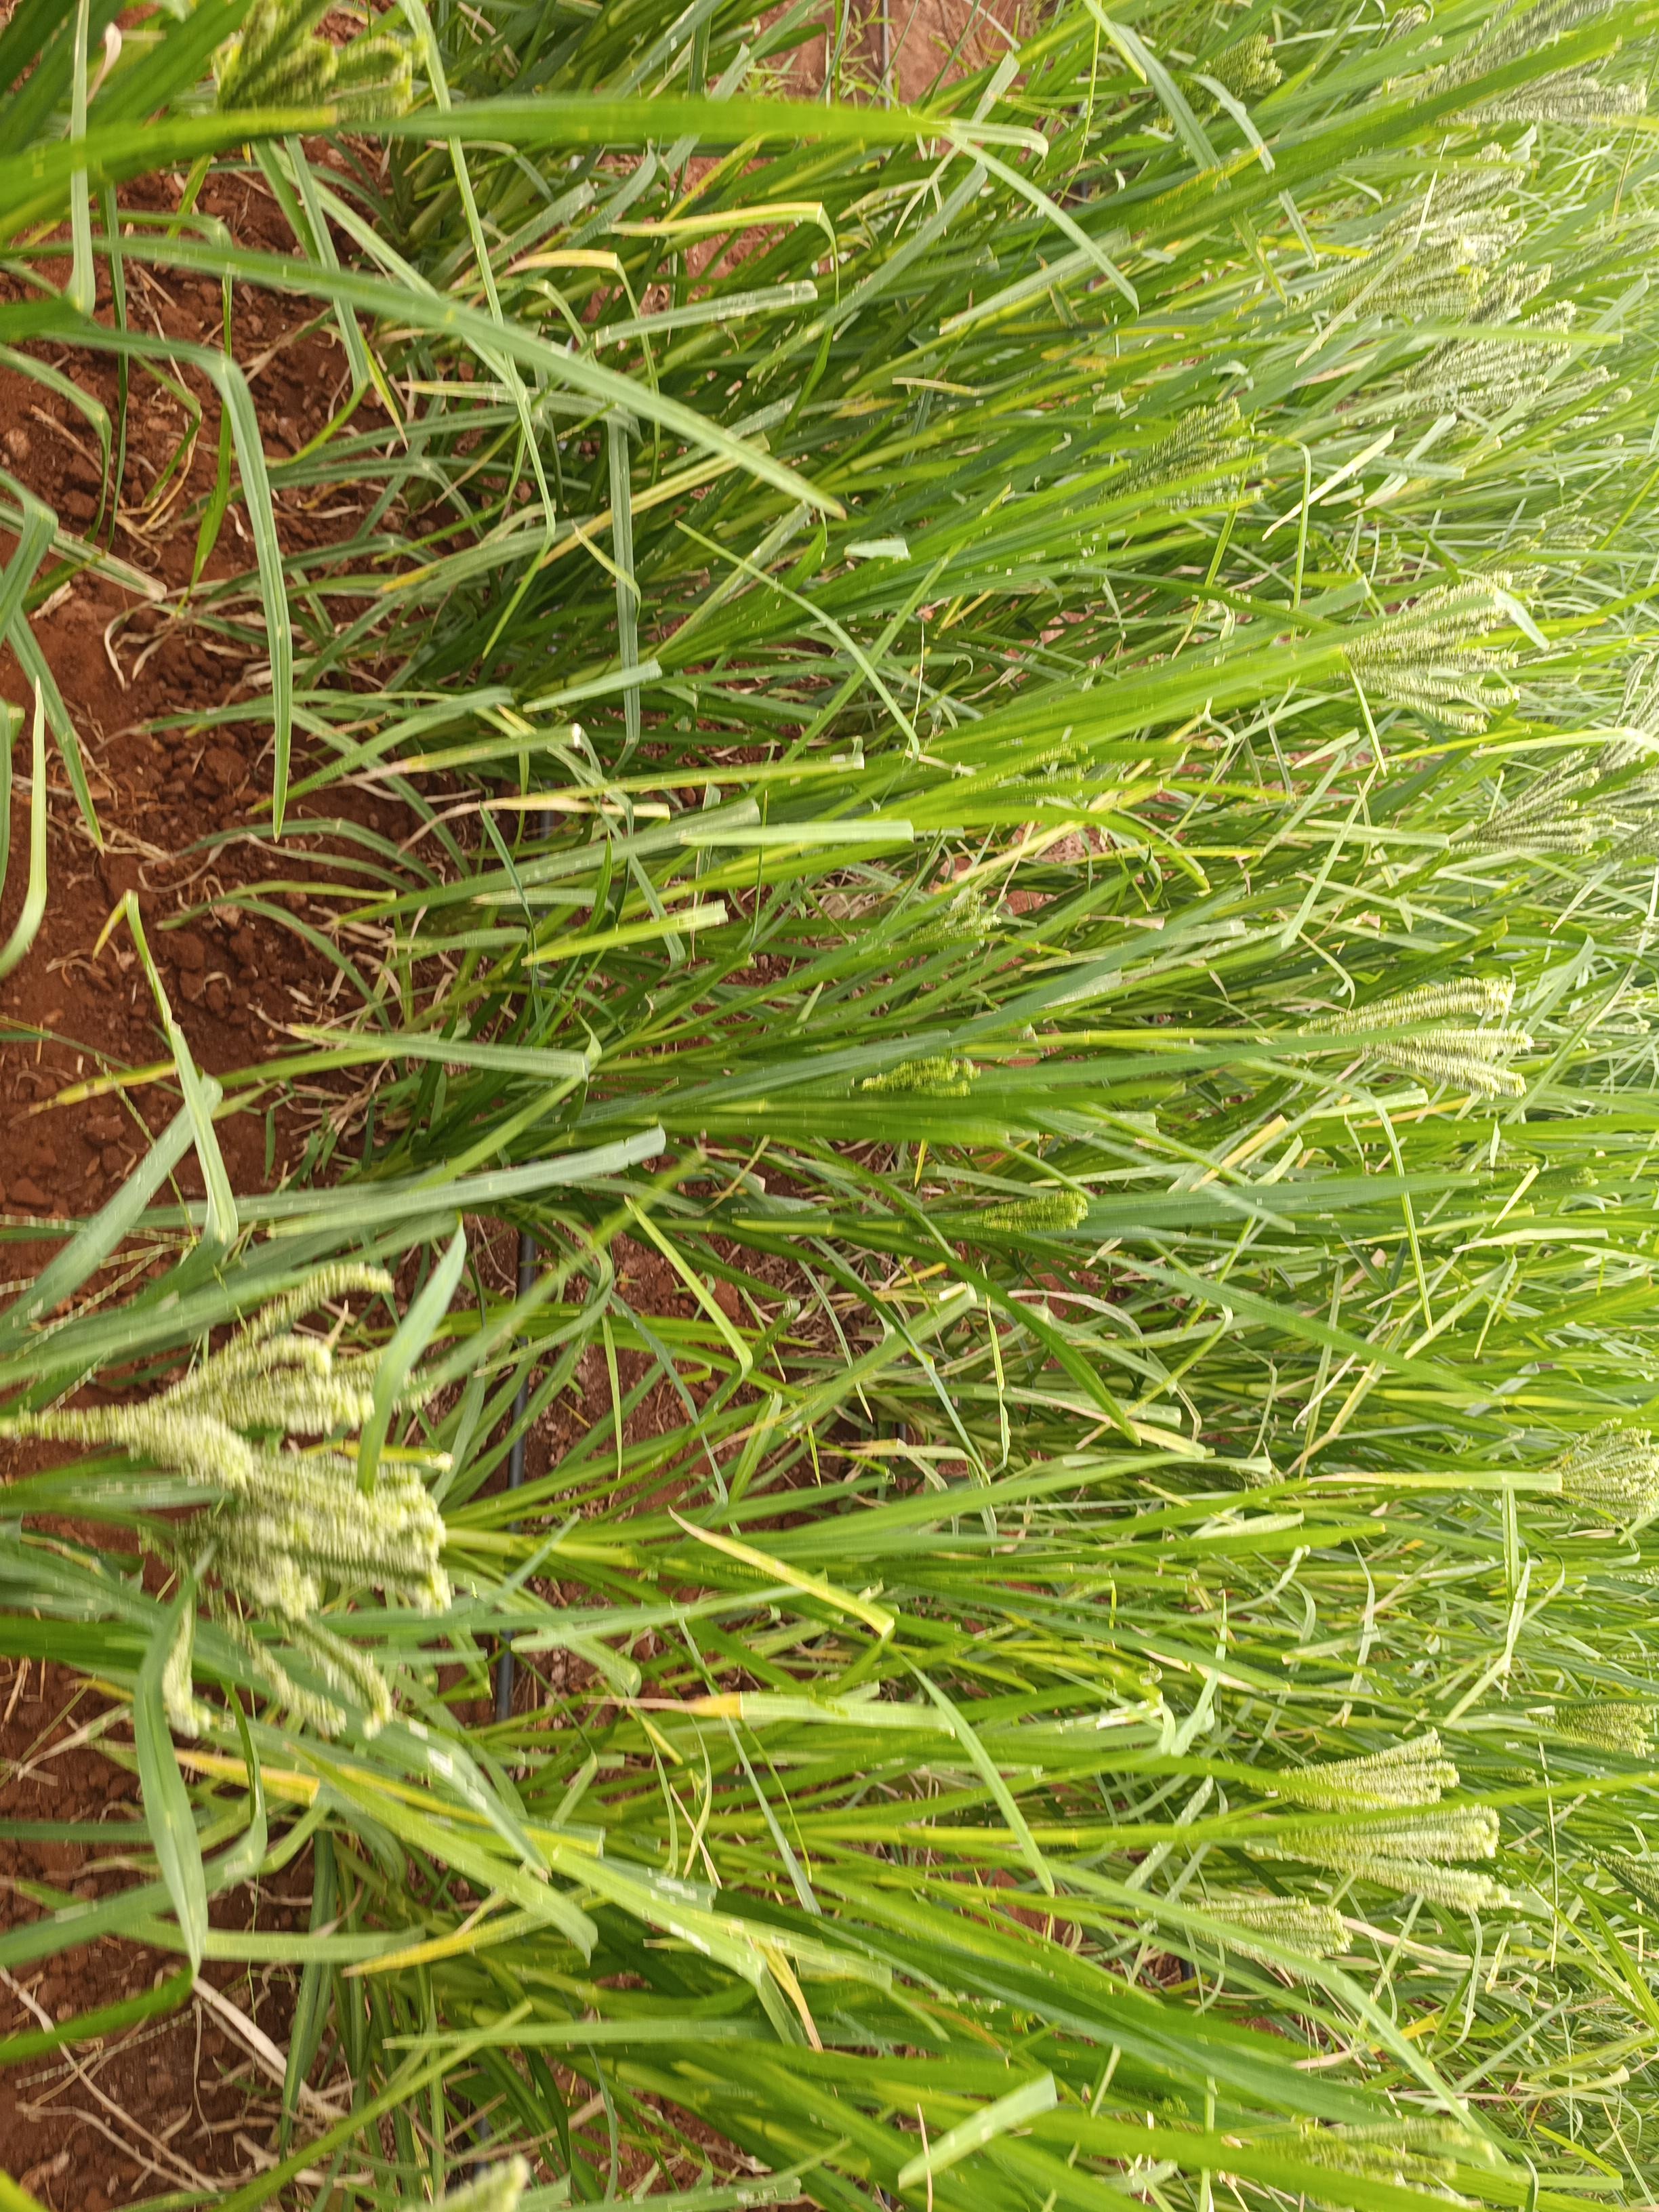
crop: finger millet
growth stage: flowering
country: Kenya
